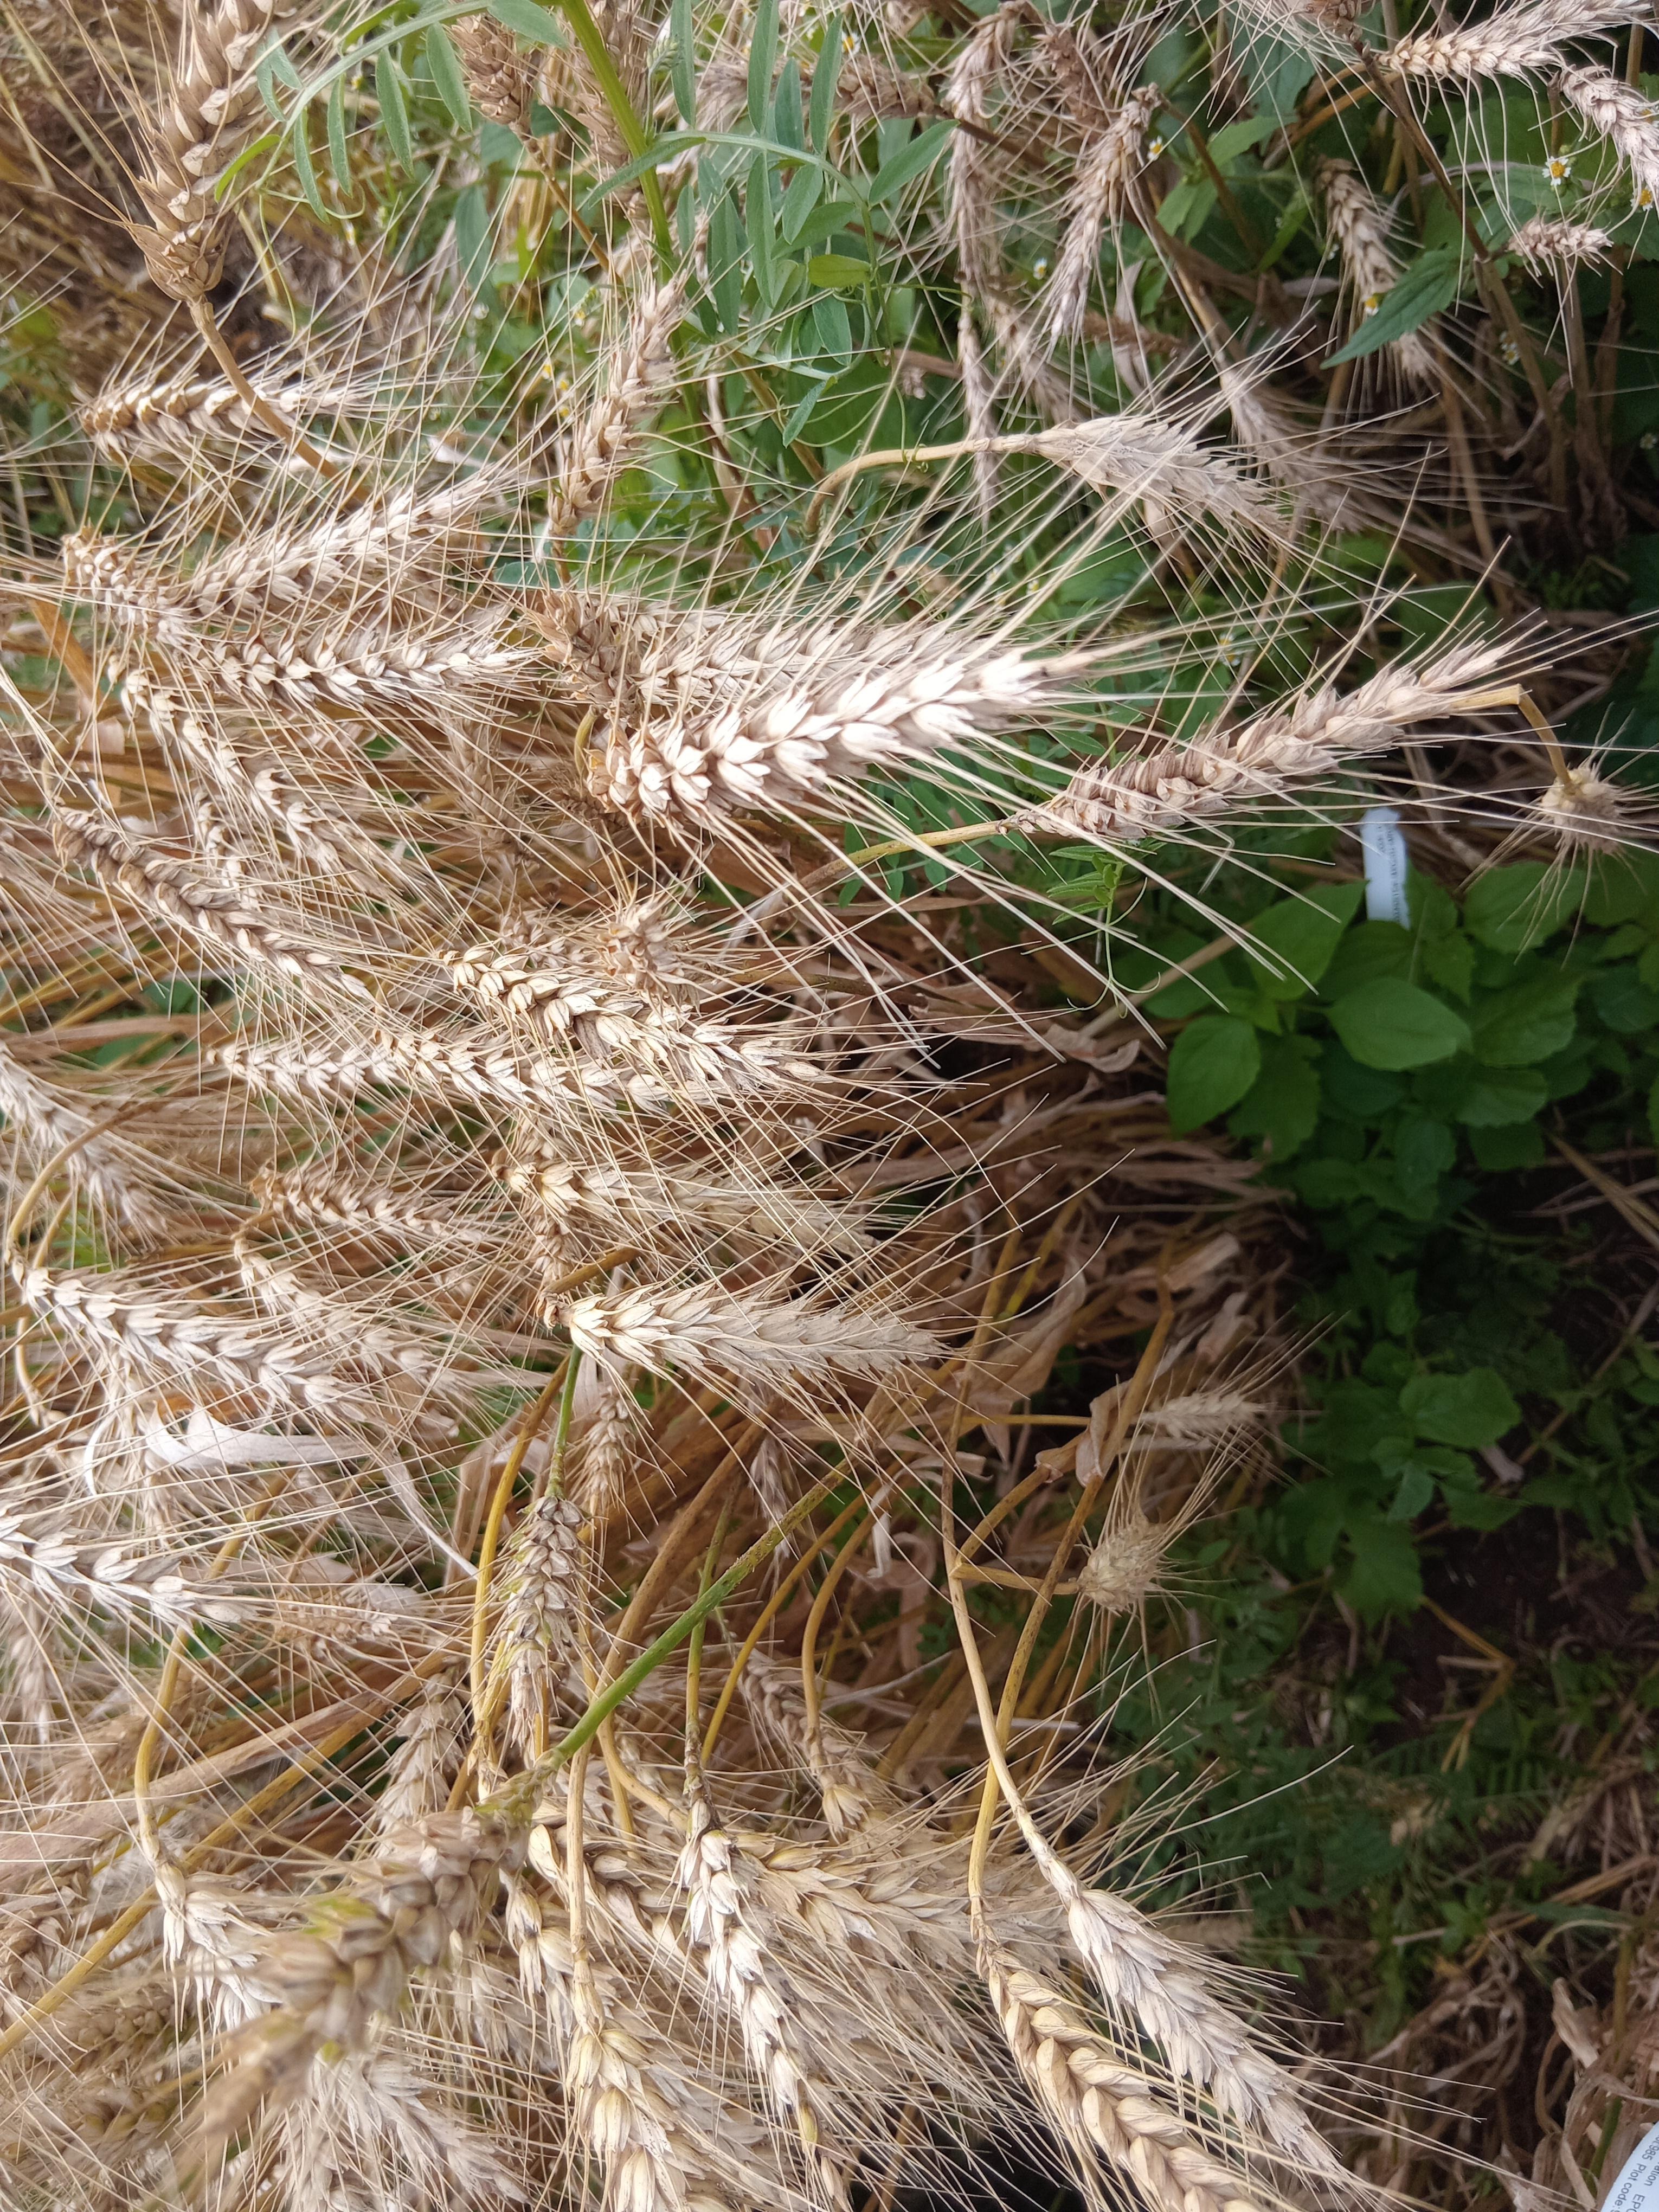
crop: wheat
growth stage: maturity
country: Kenya
